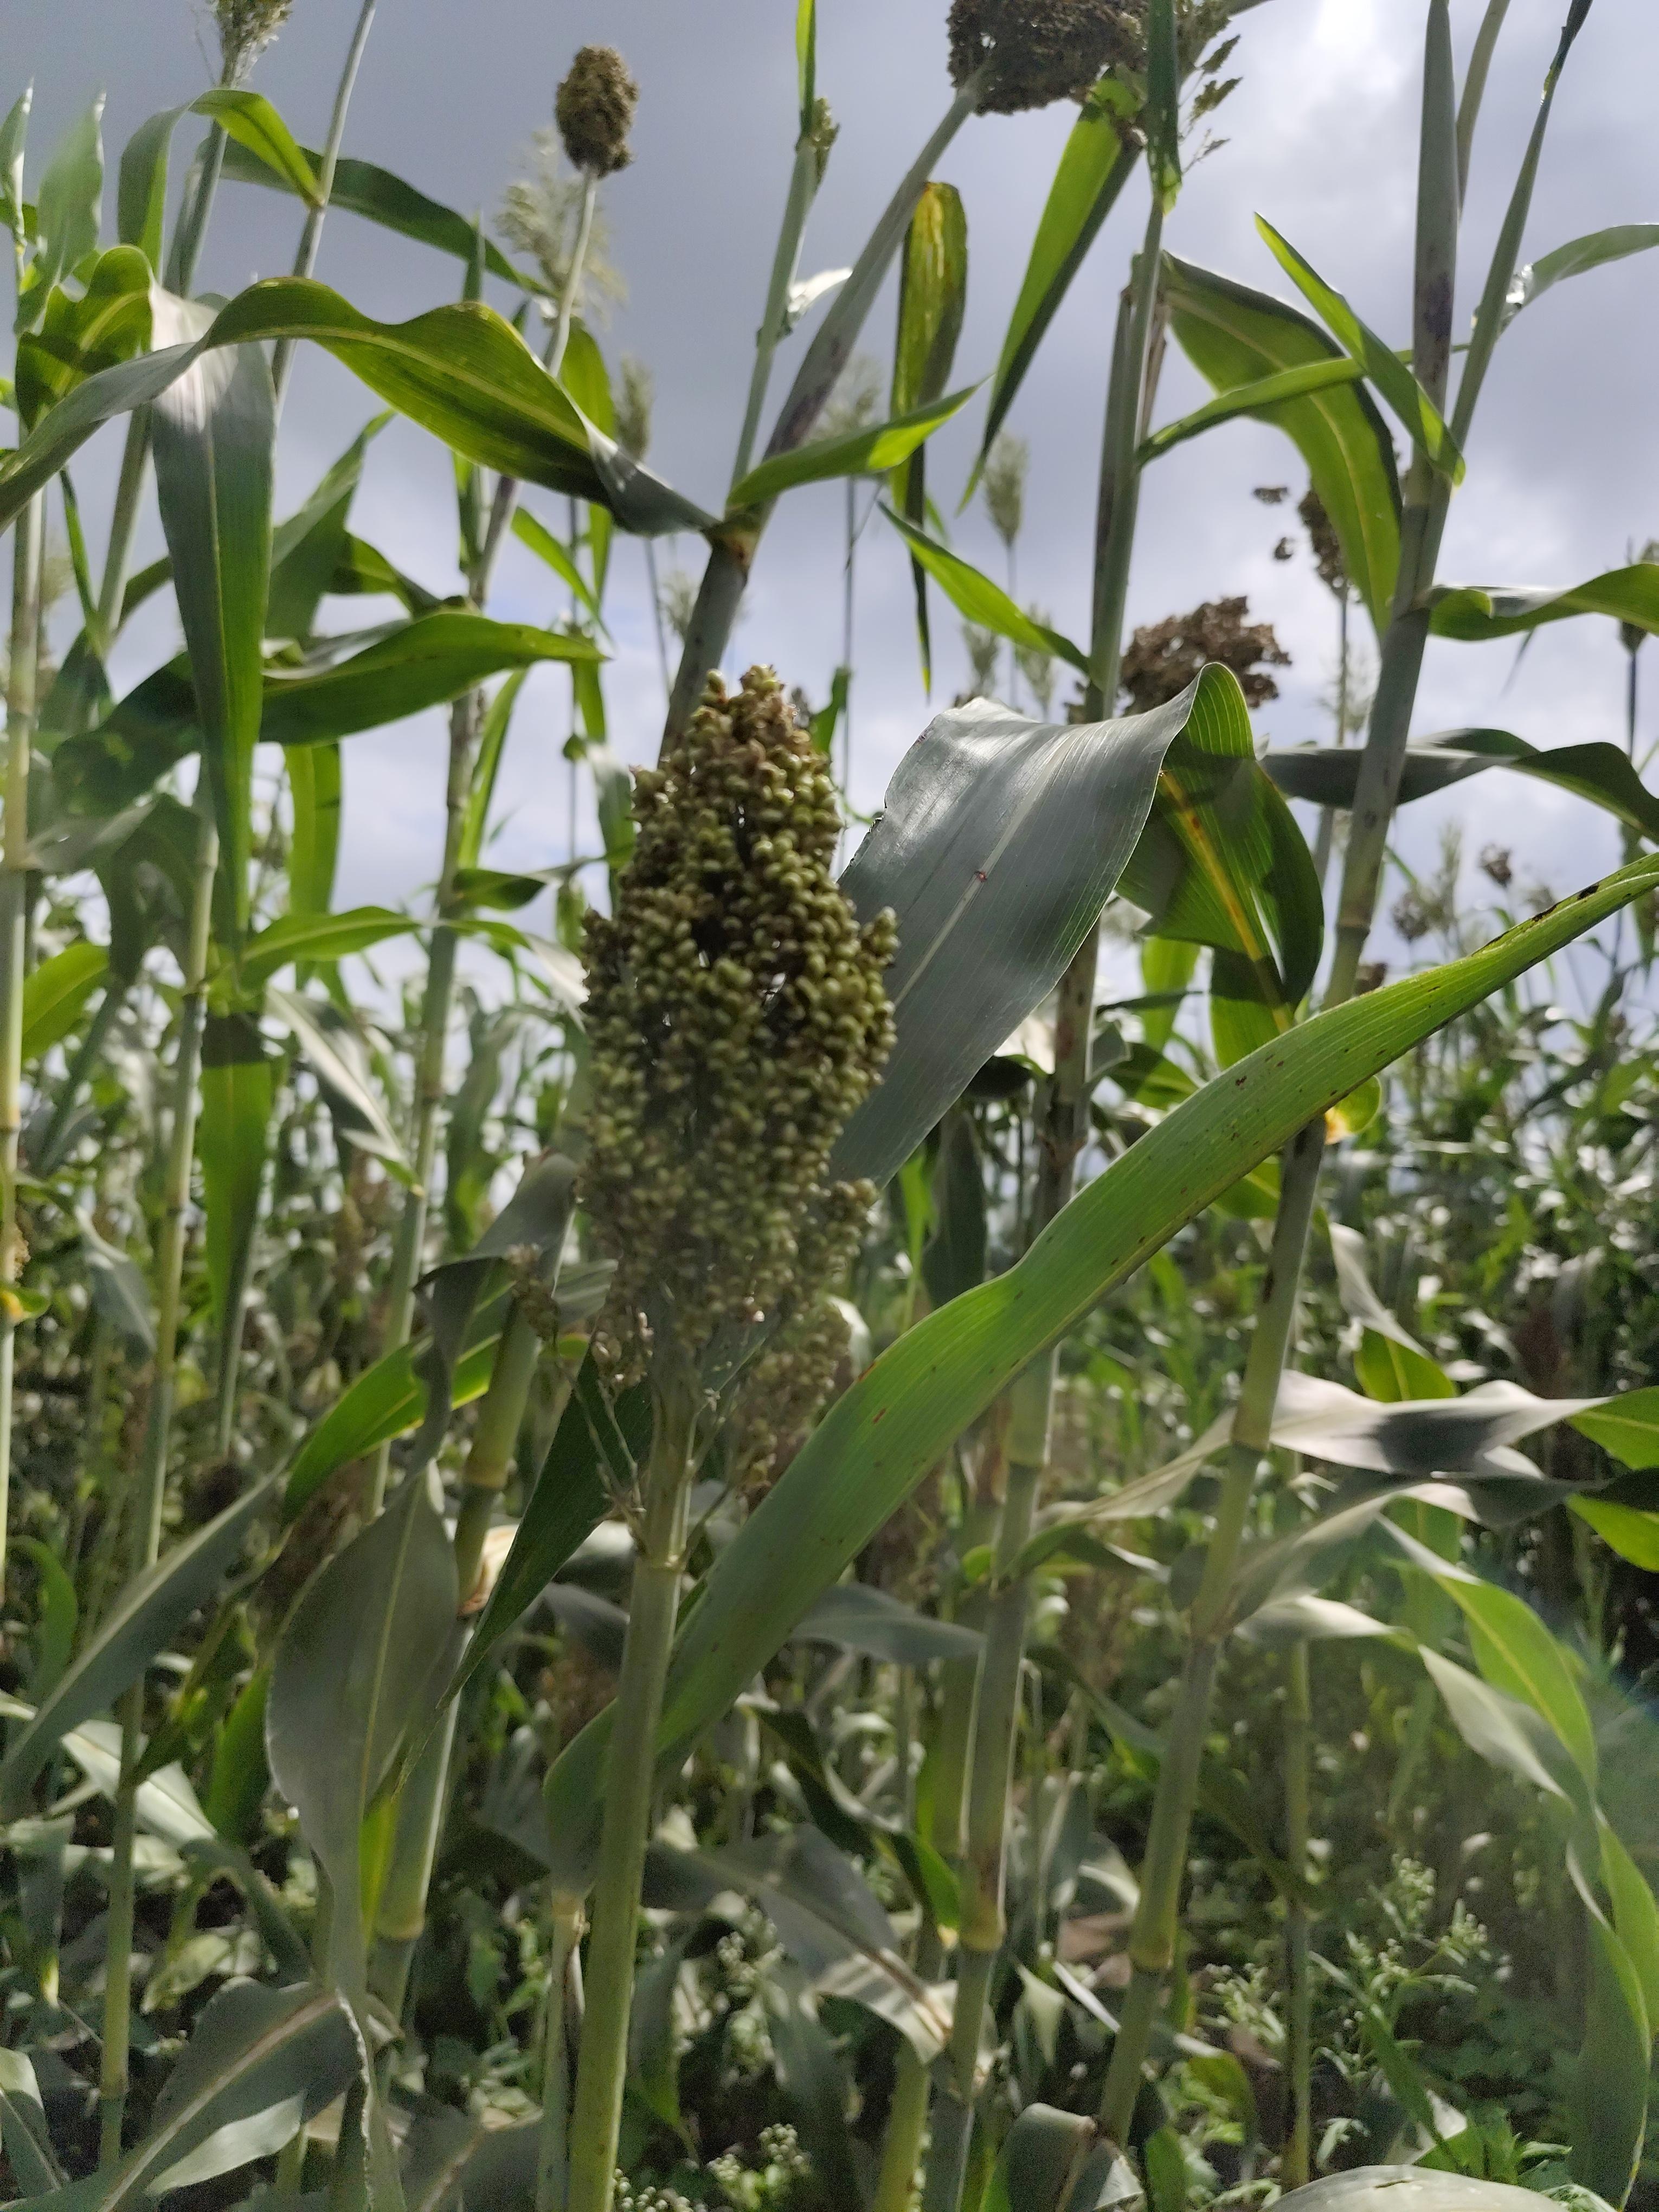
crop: sorghum
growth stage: filling grain
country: Tanzania
